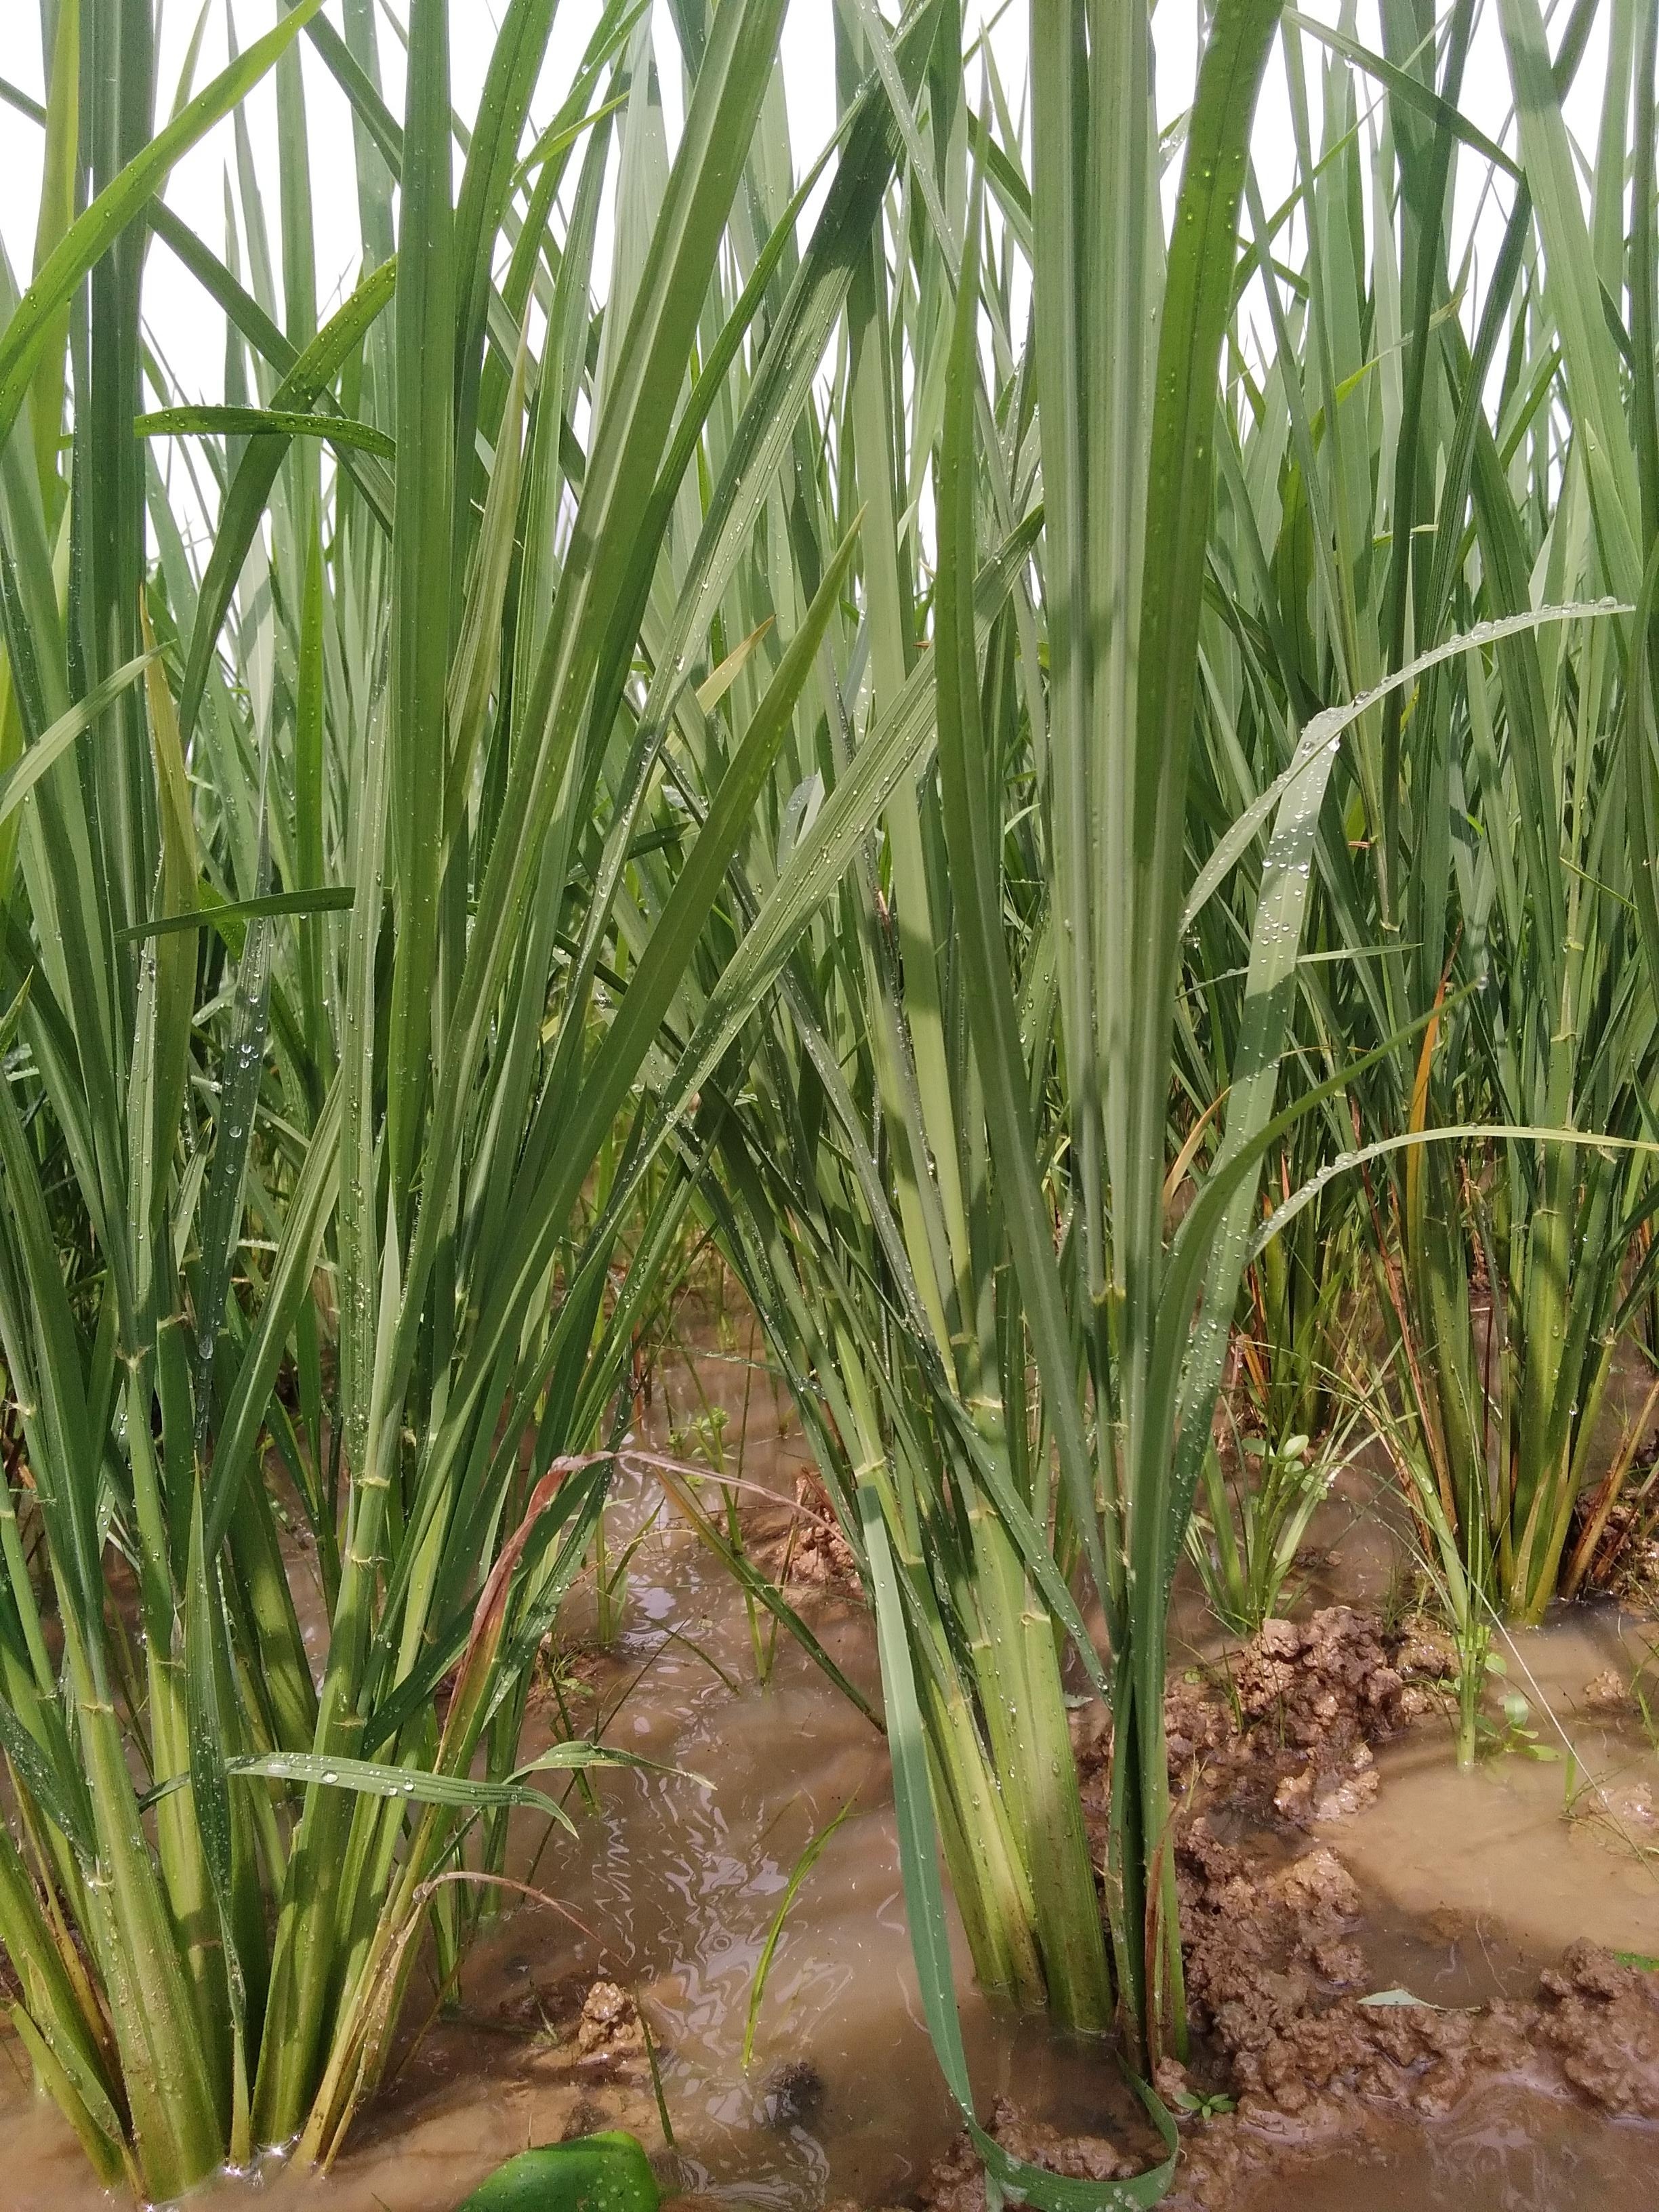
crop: rice
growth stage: vegetative
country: Nigeria
